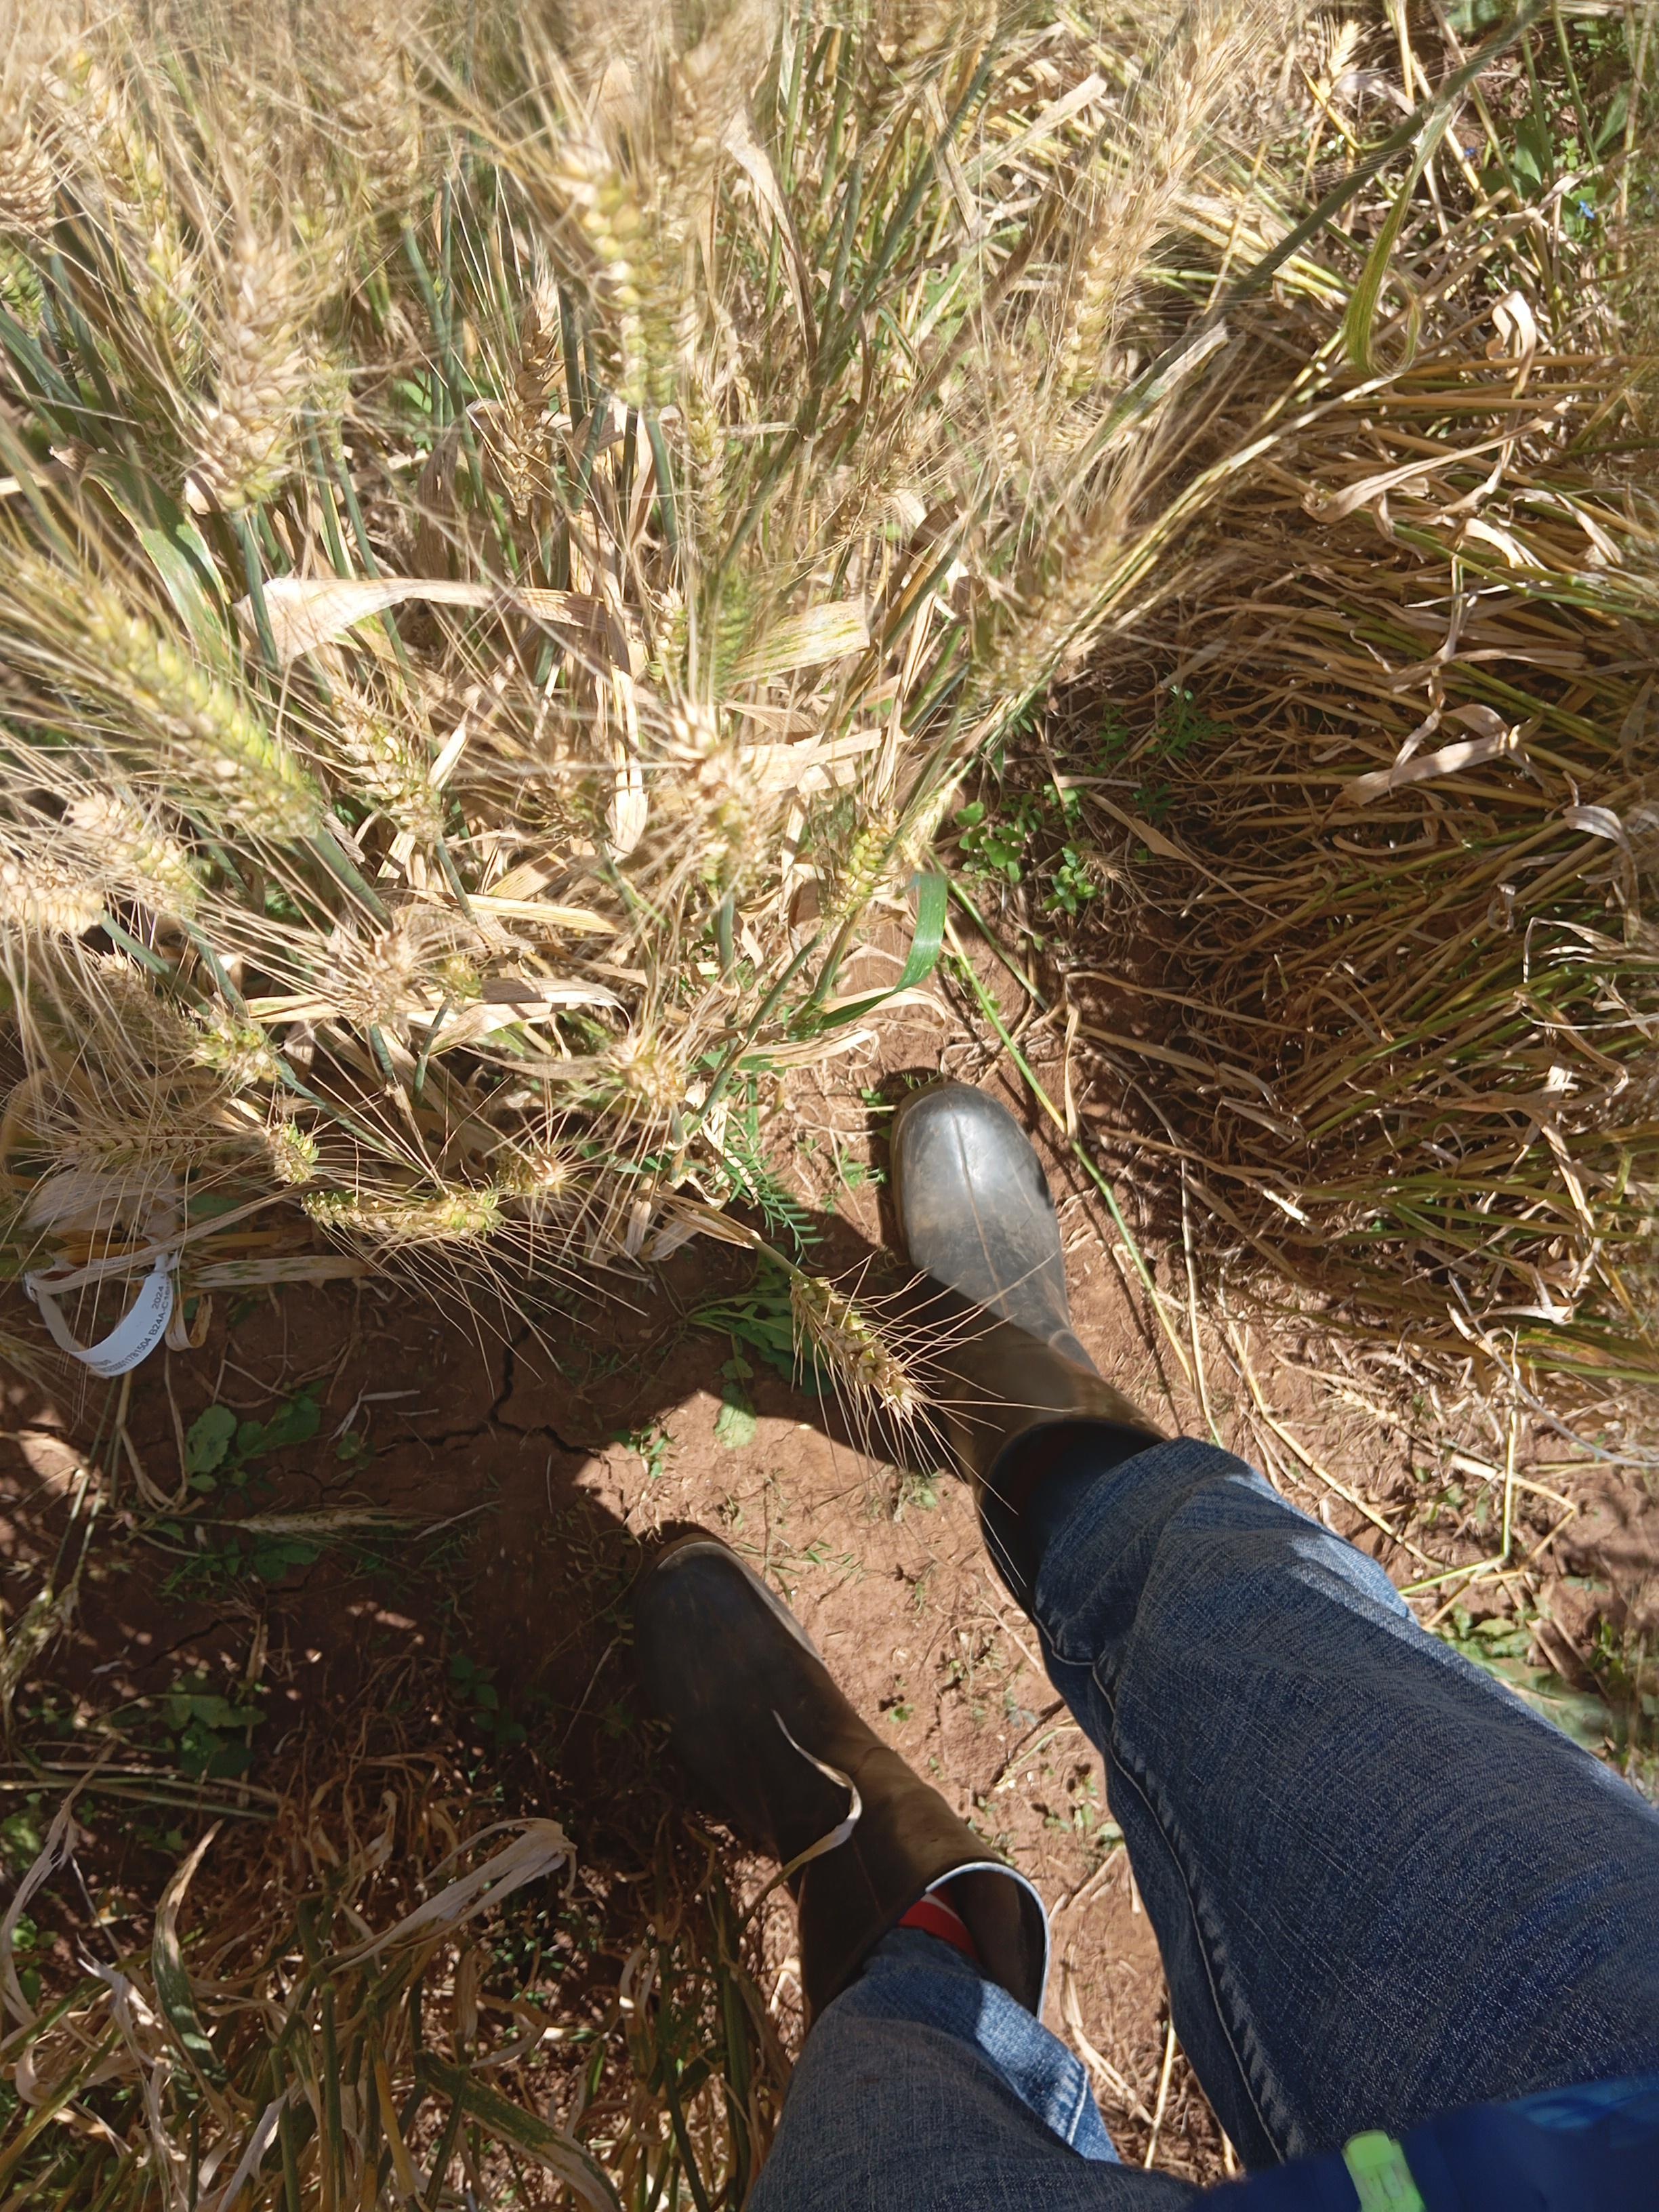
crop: wheat
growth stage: maturity
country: Kenya
